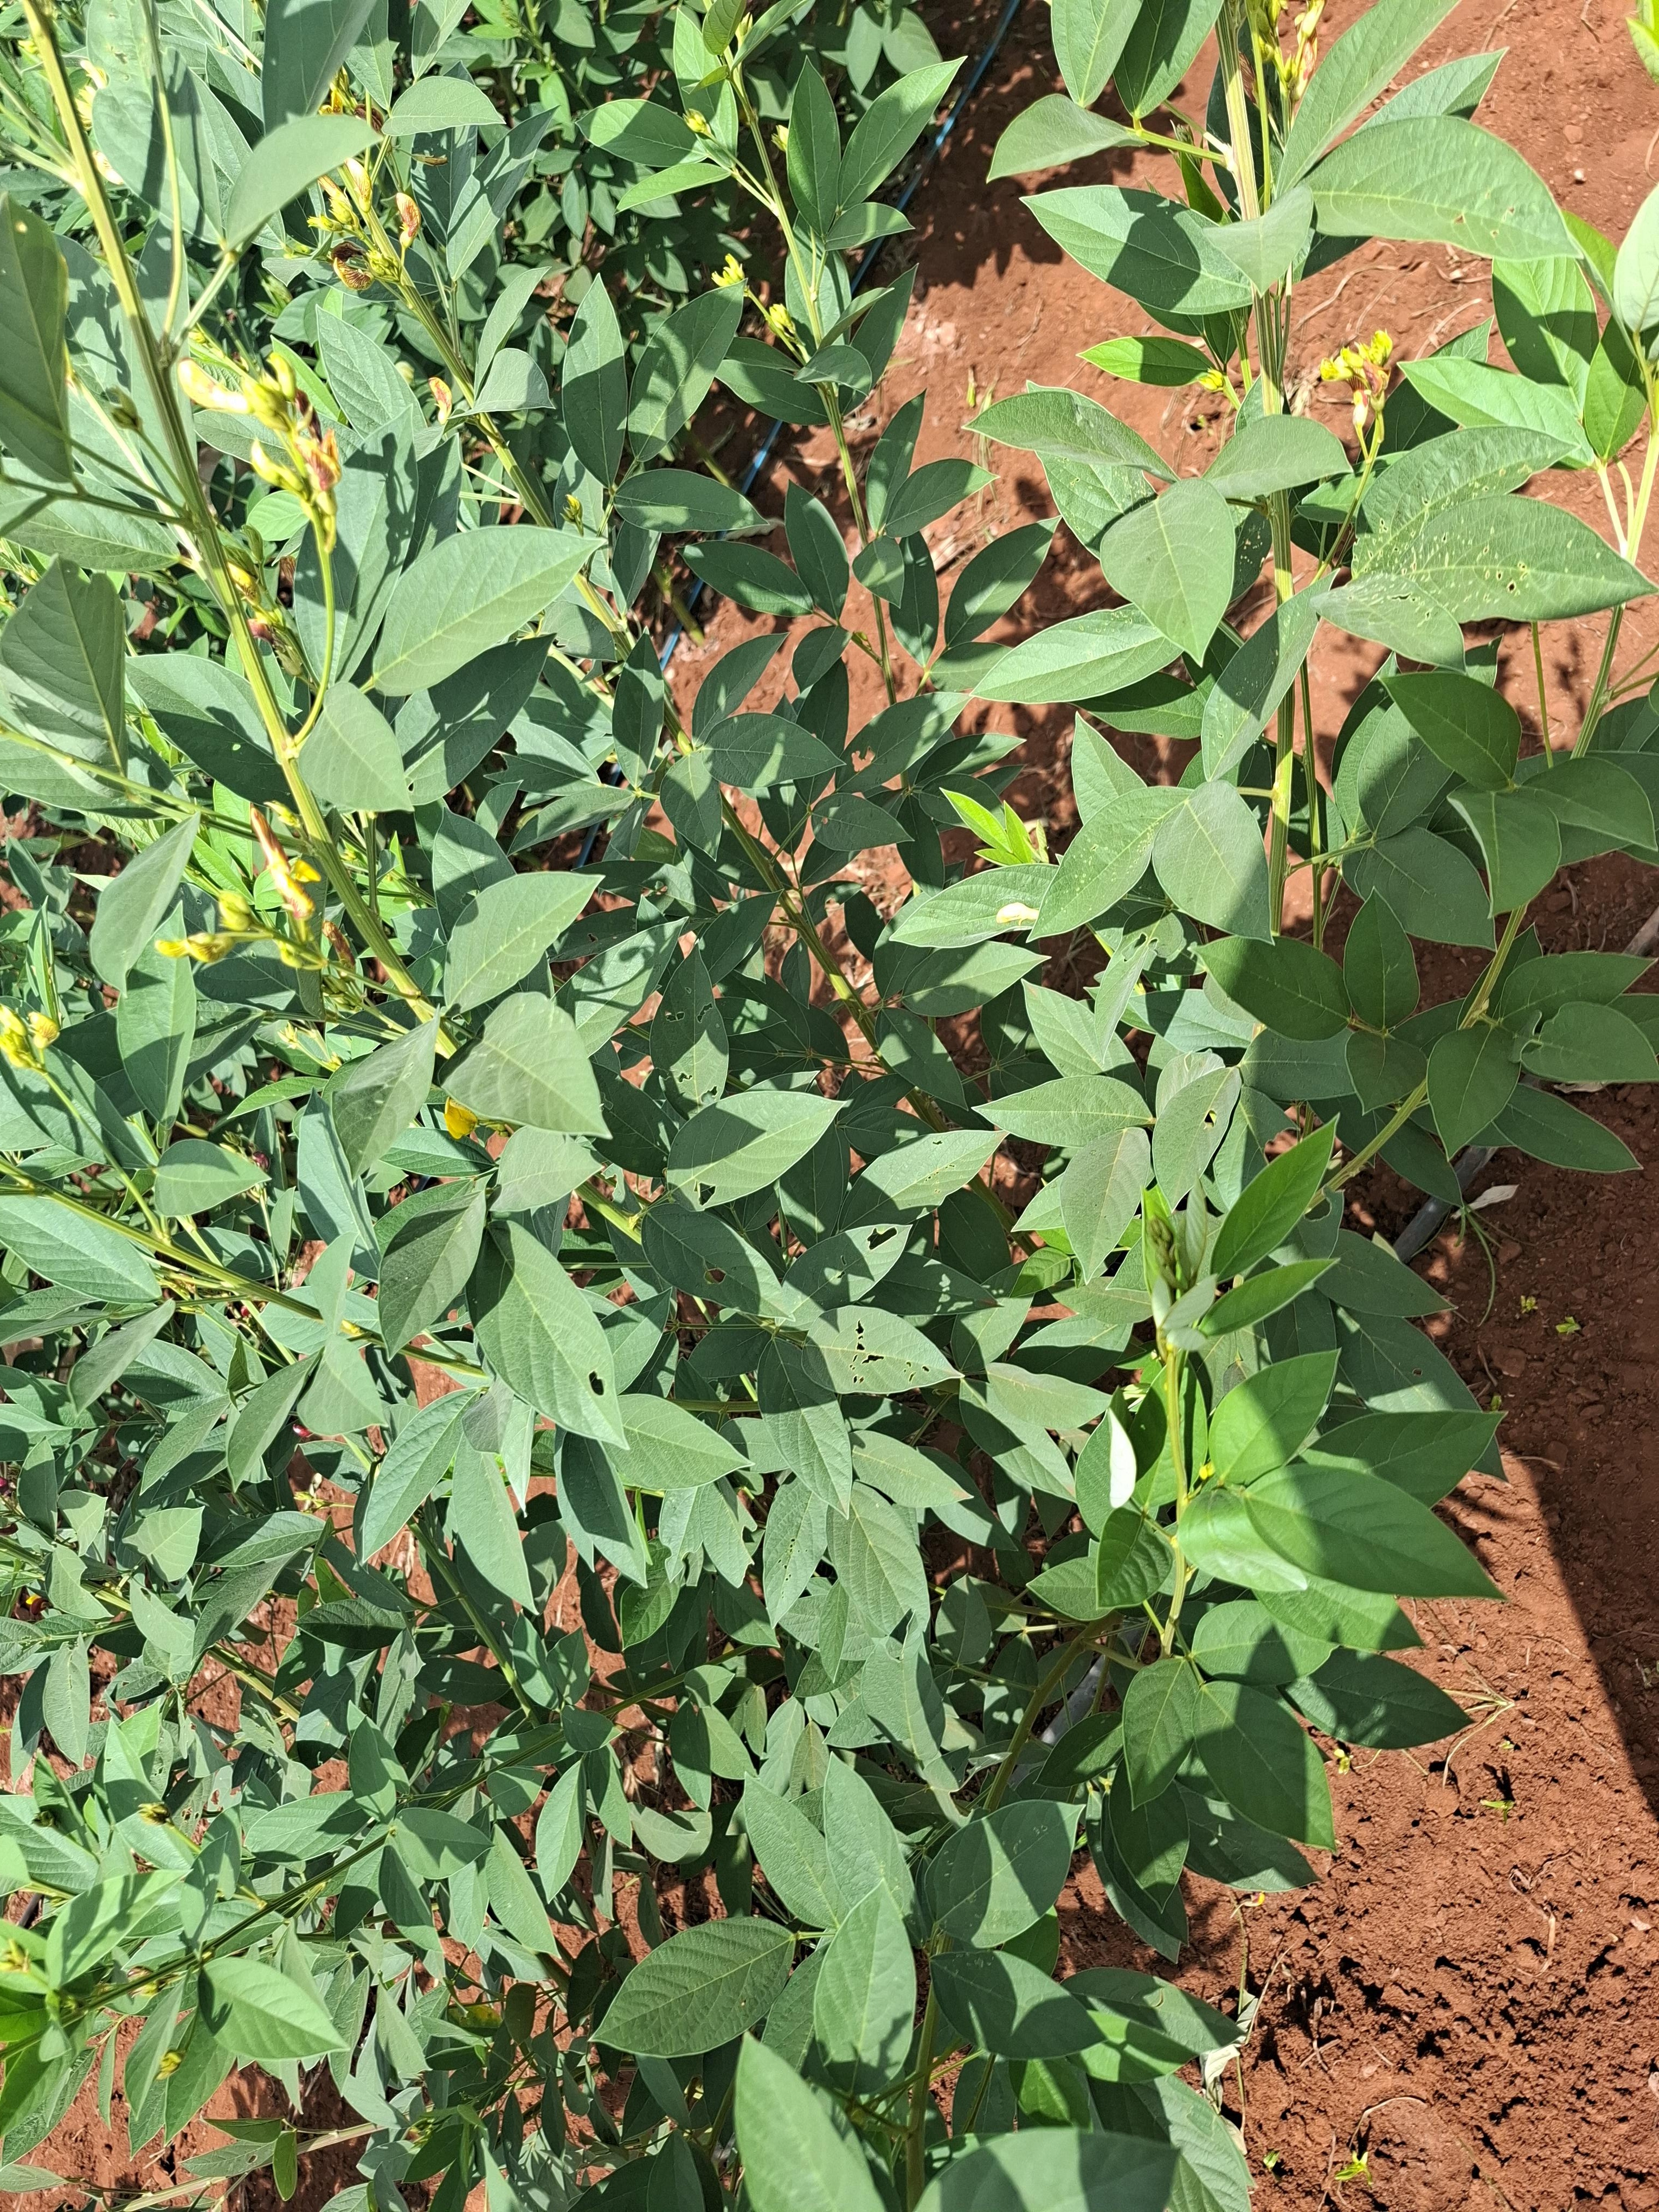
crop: pigeonpea
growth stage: flowering
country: Kenya
